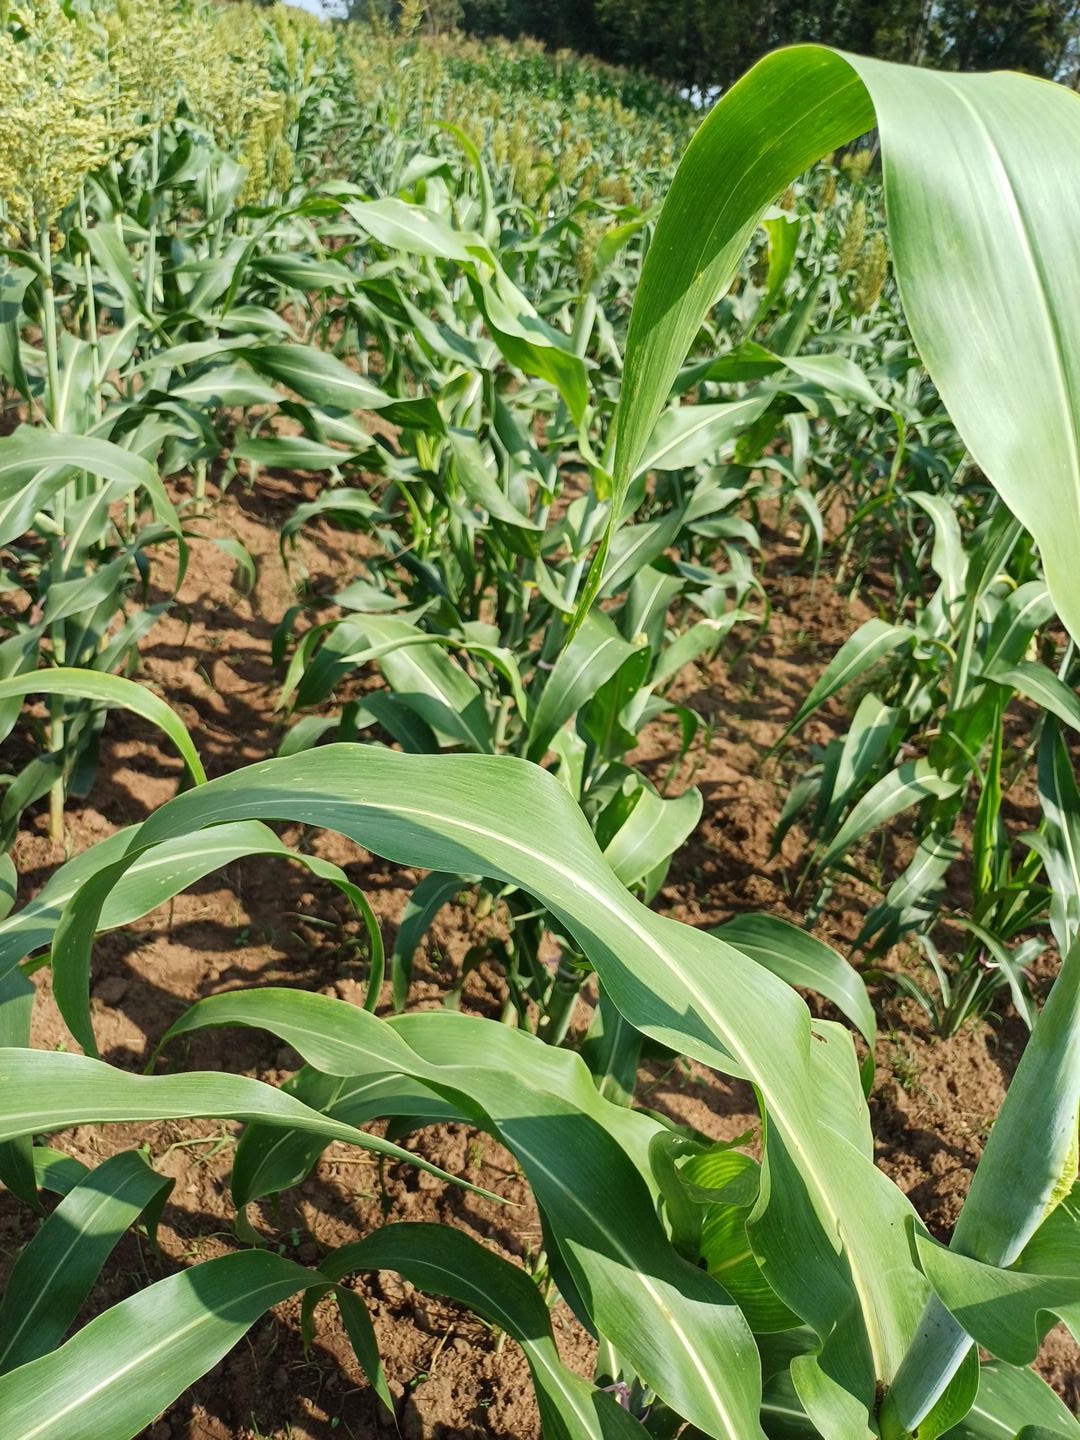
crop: sorghum
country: Kenya
